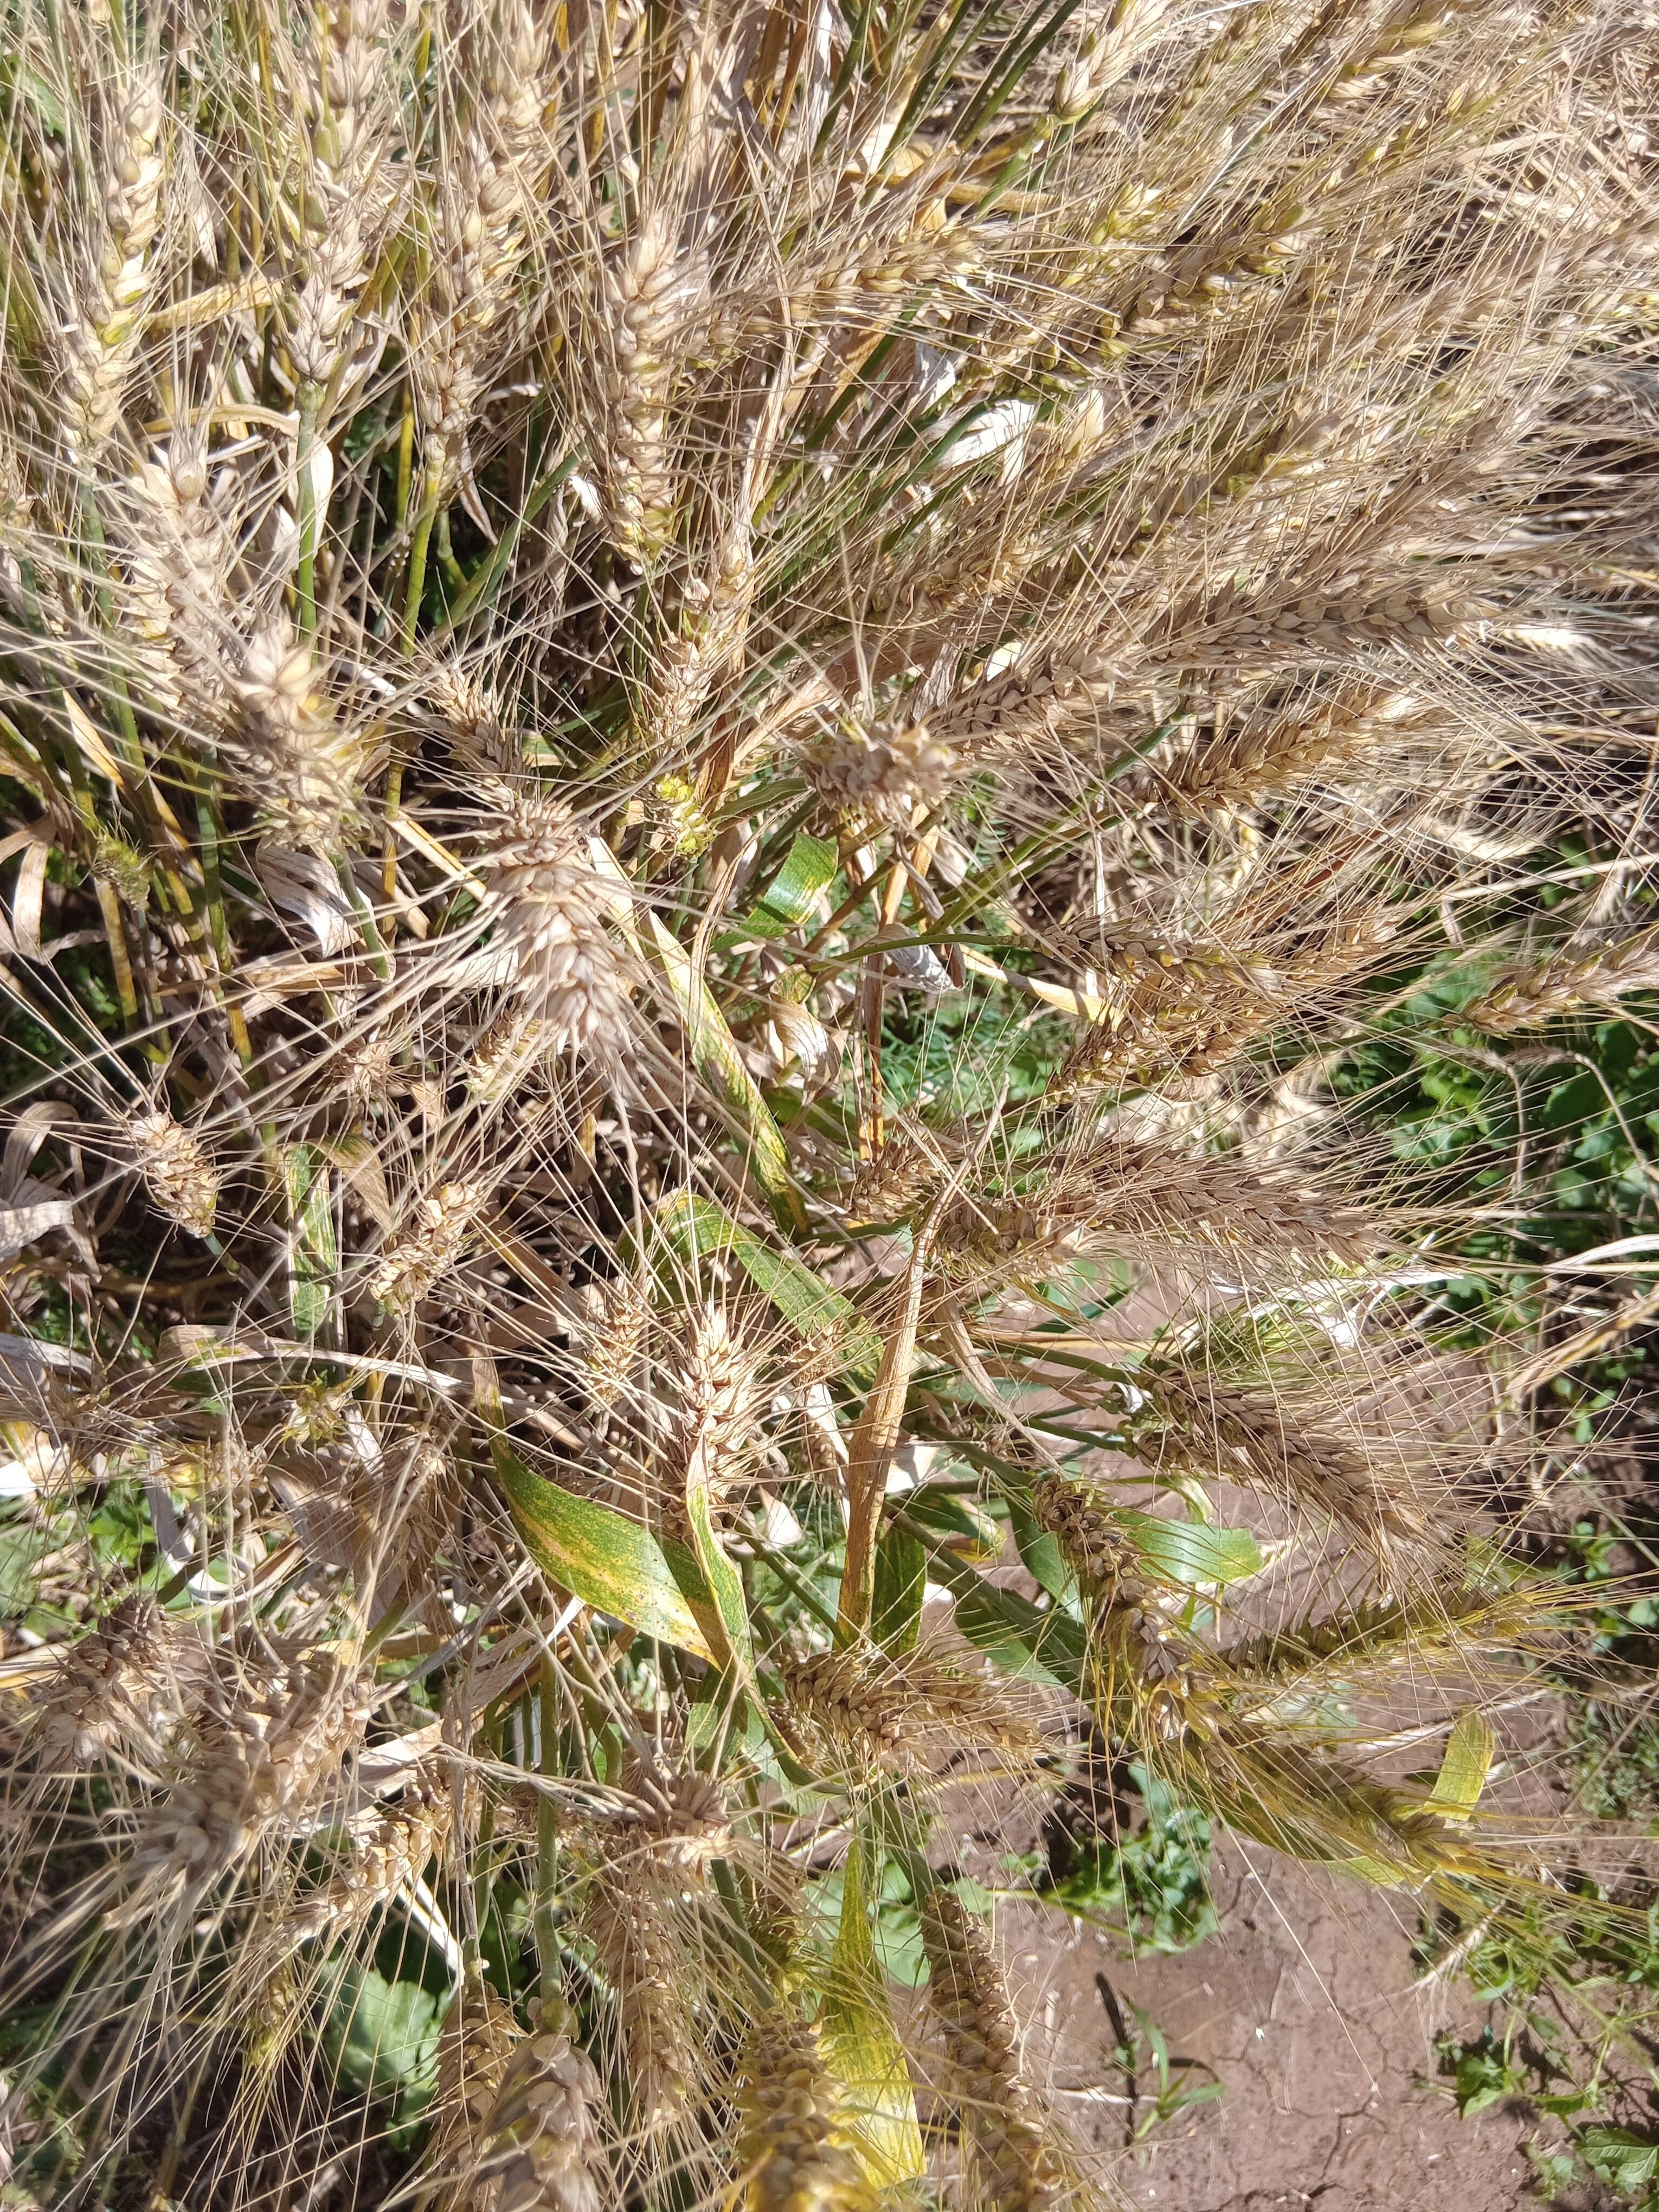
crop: wheat
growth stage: maturity
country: Kenya
